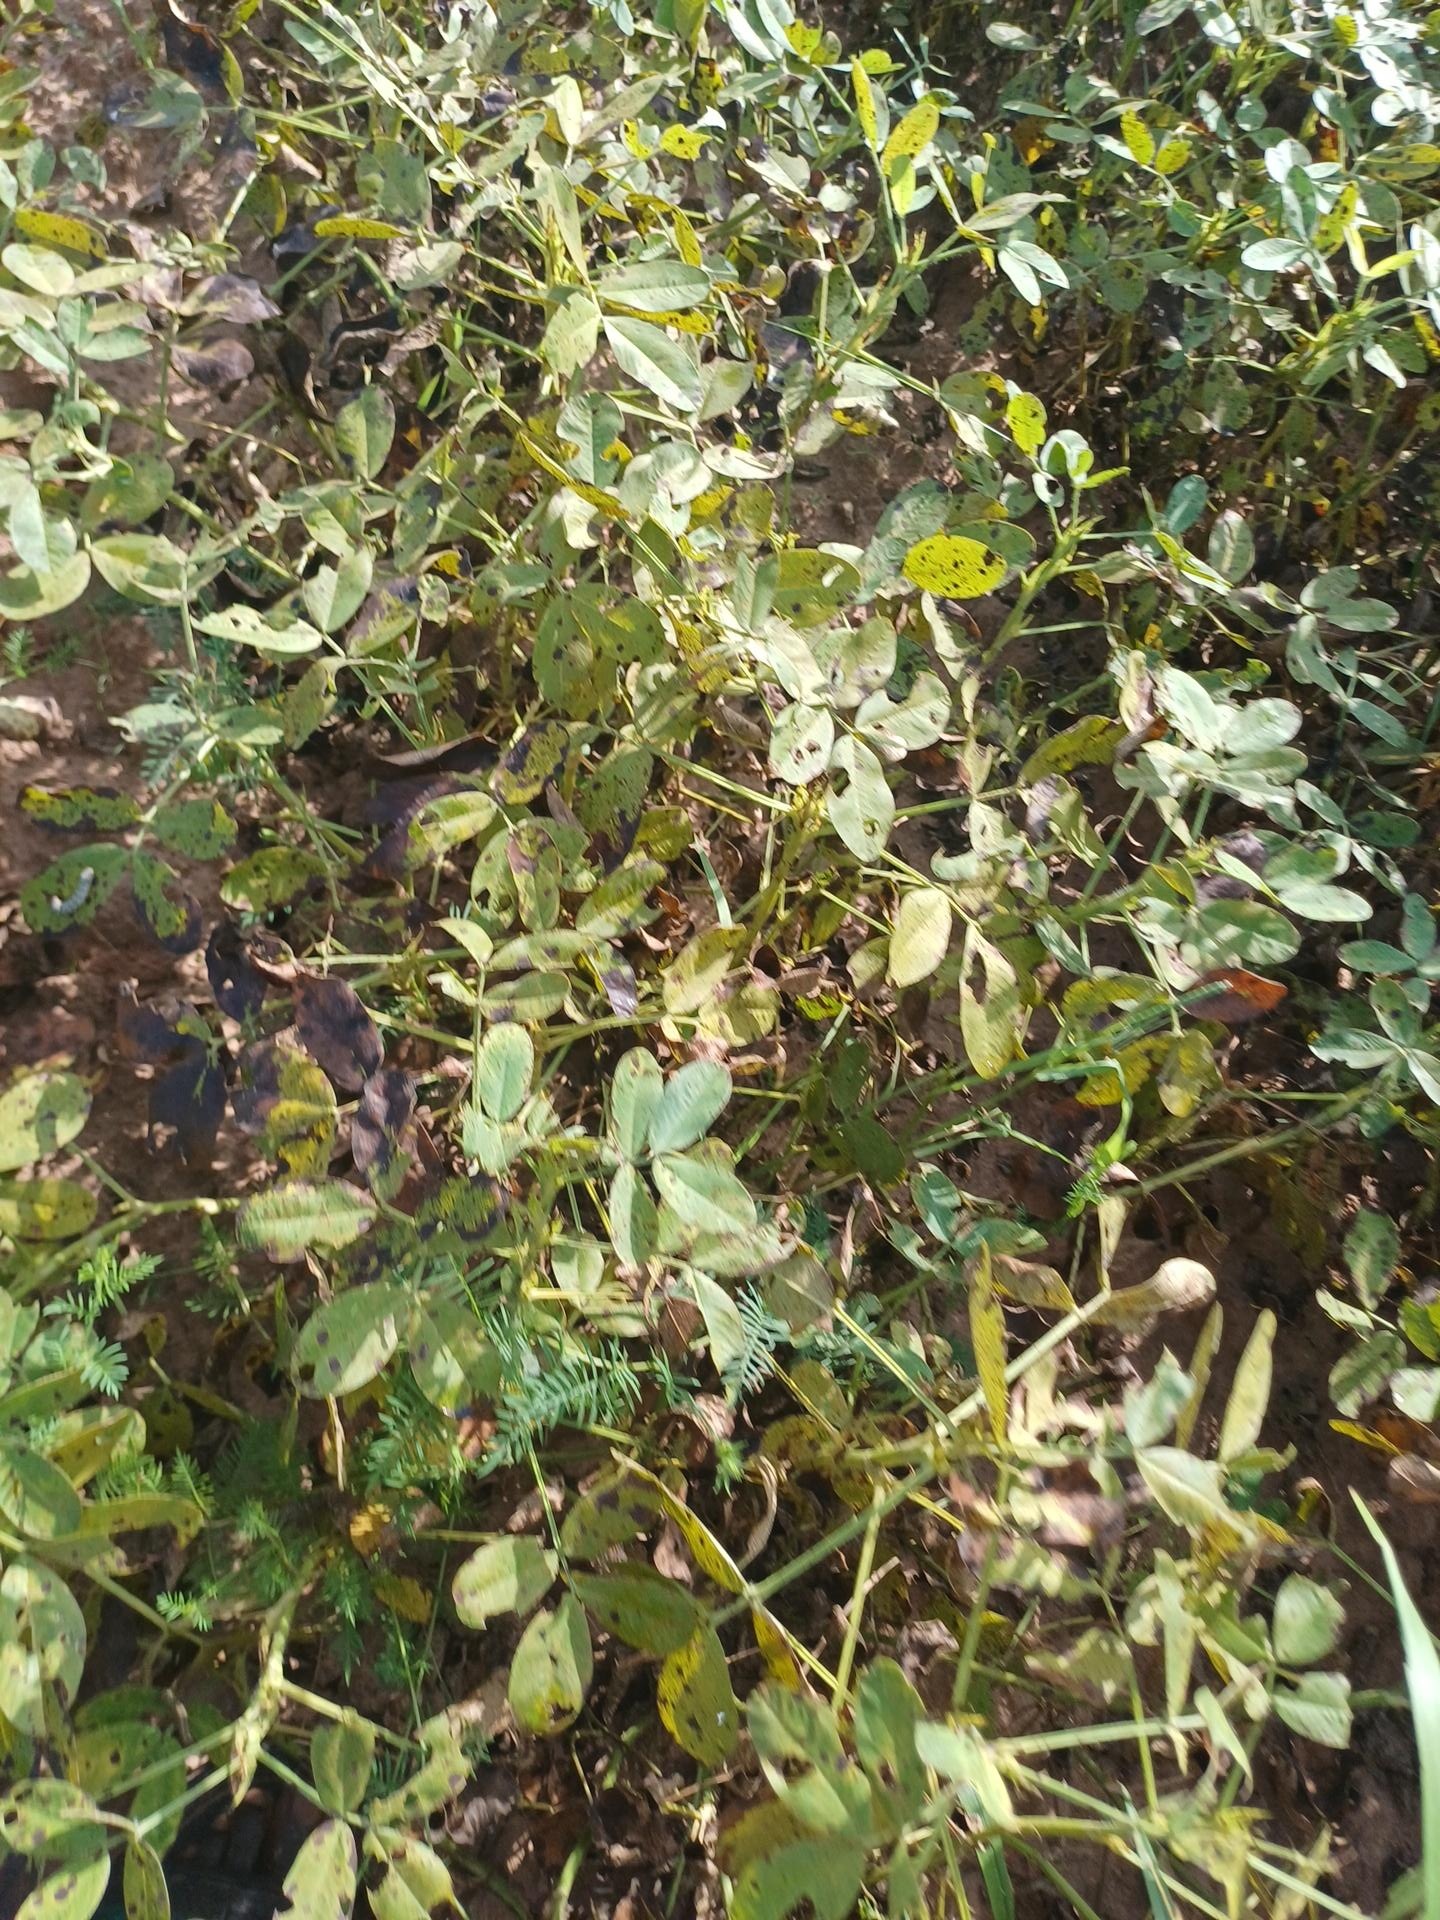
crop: groundnut
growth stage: flowering
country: Senegal
